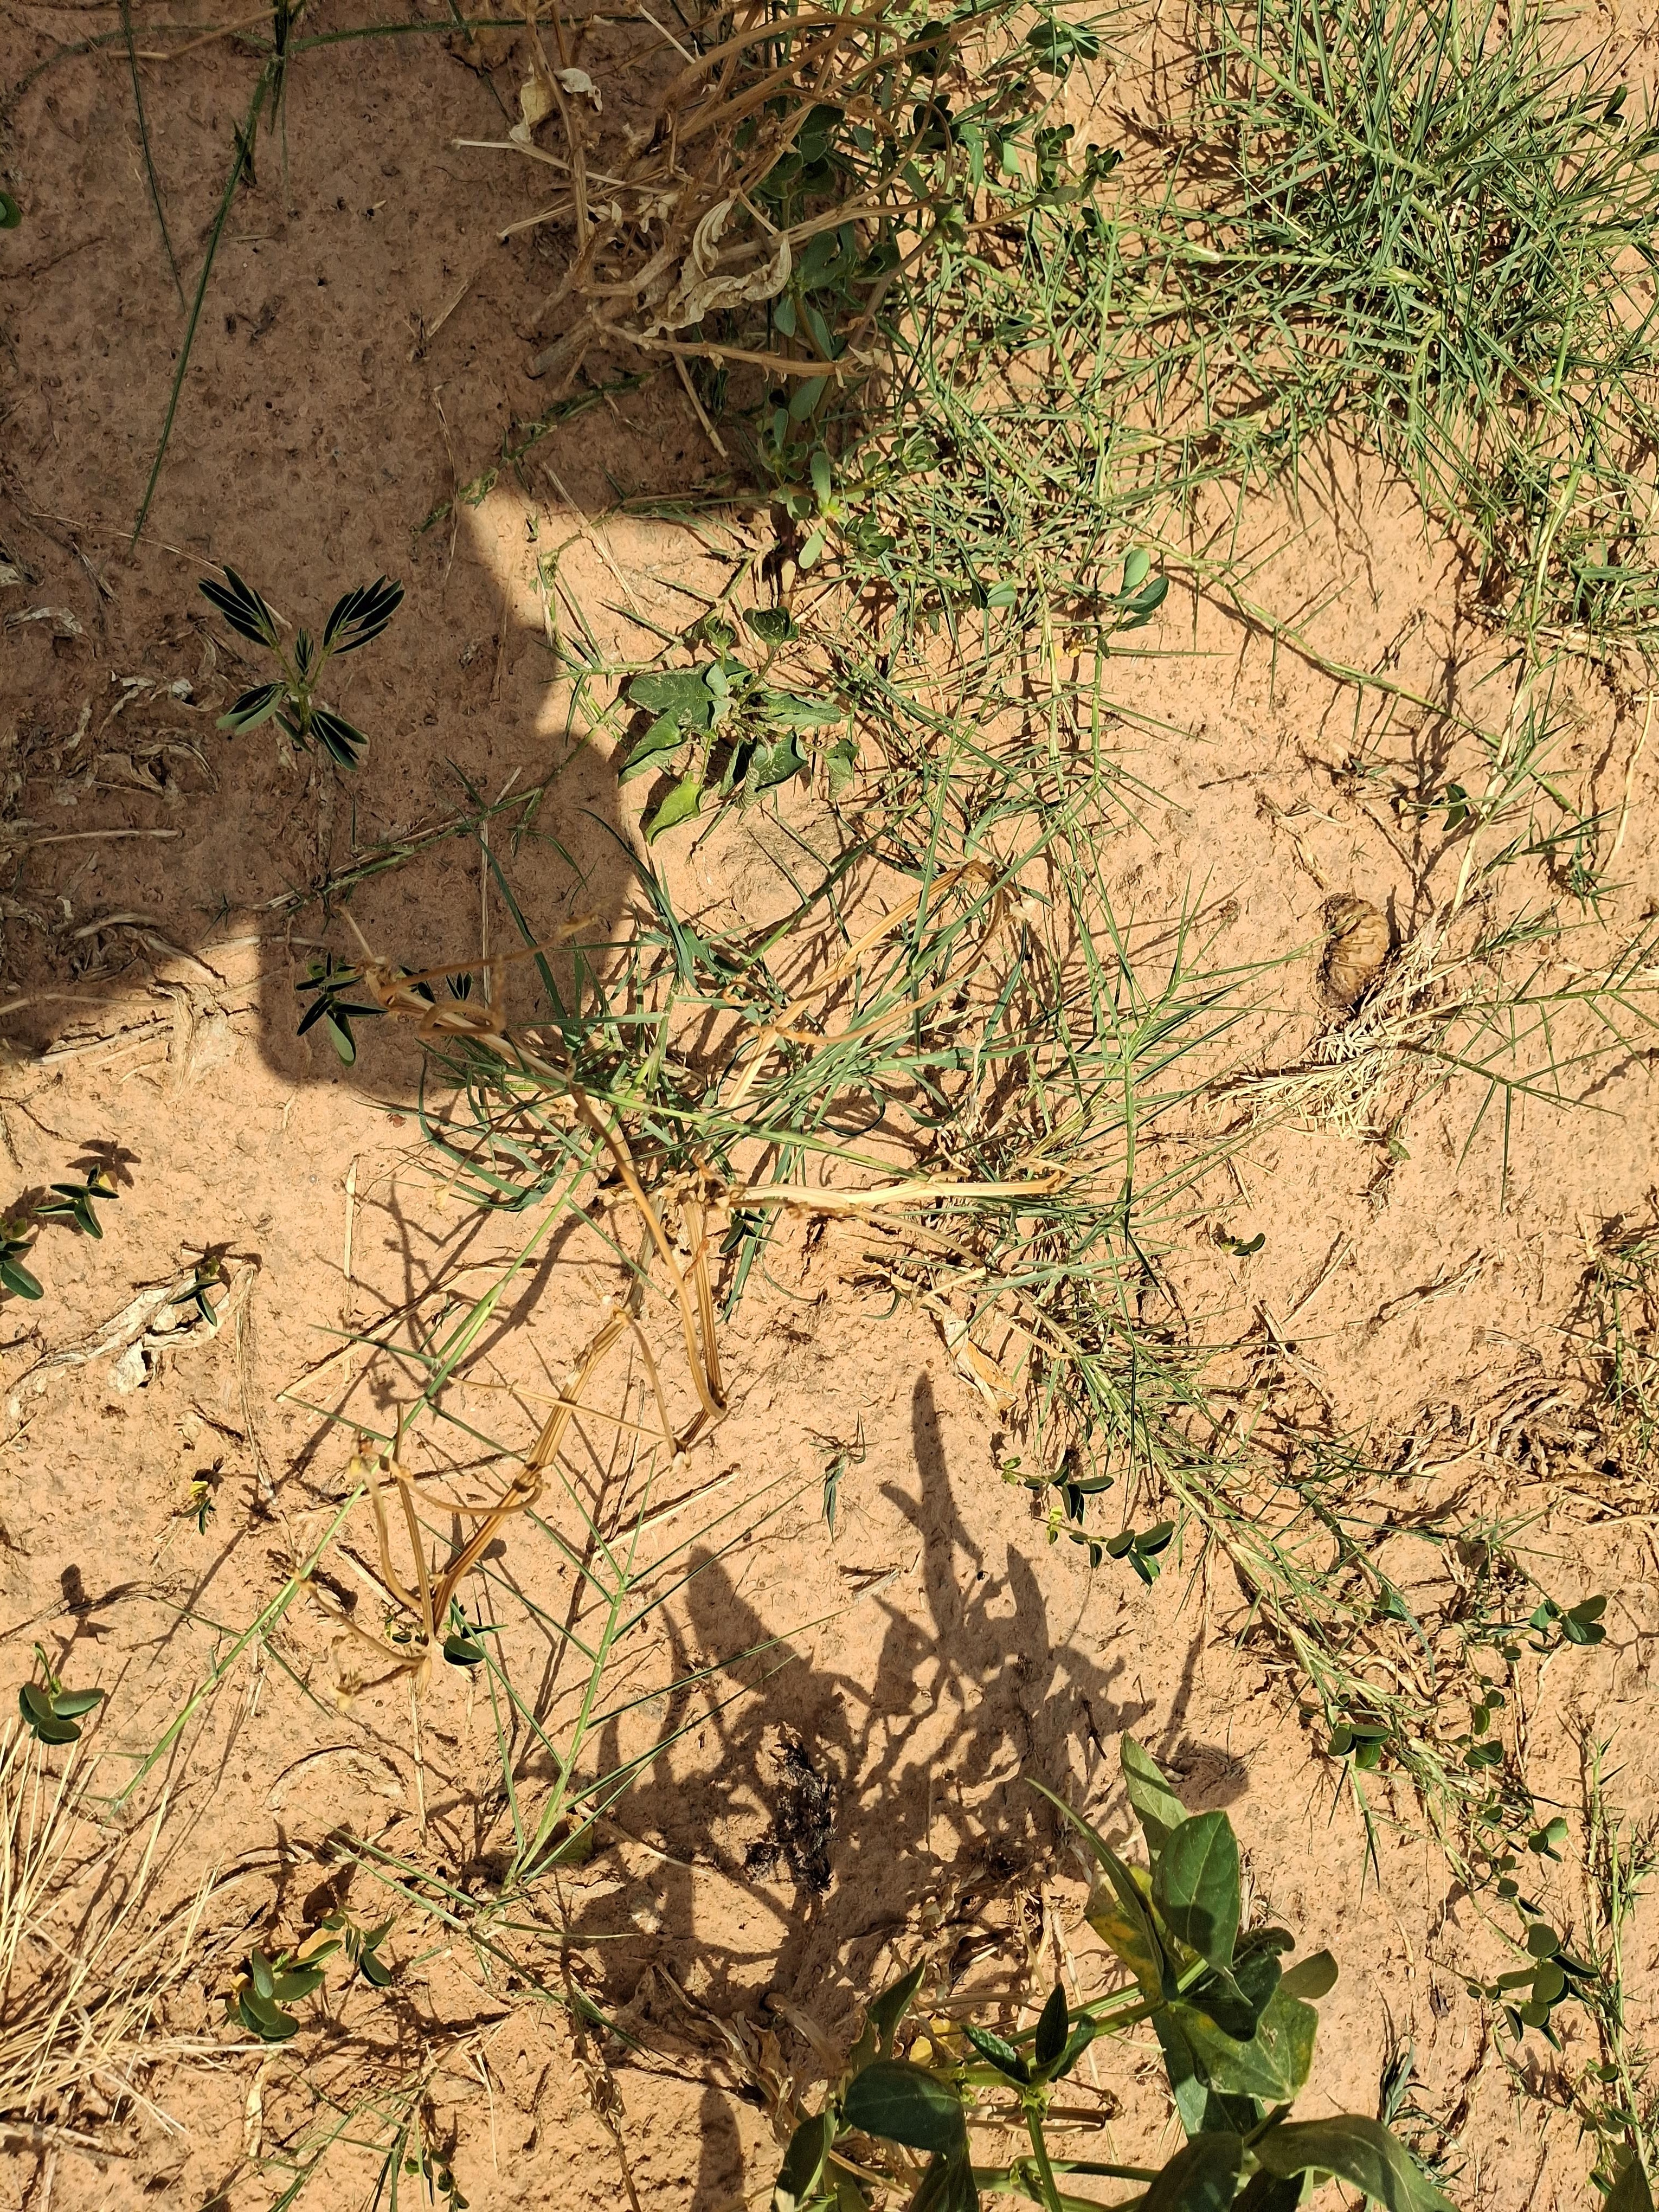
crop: cowpea
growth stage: harvest maturity
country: Nigeria
